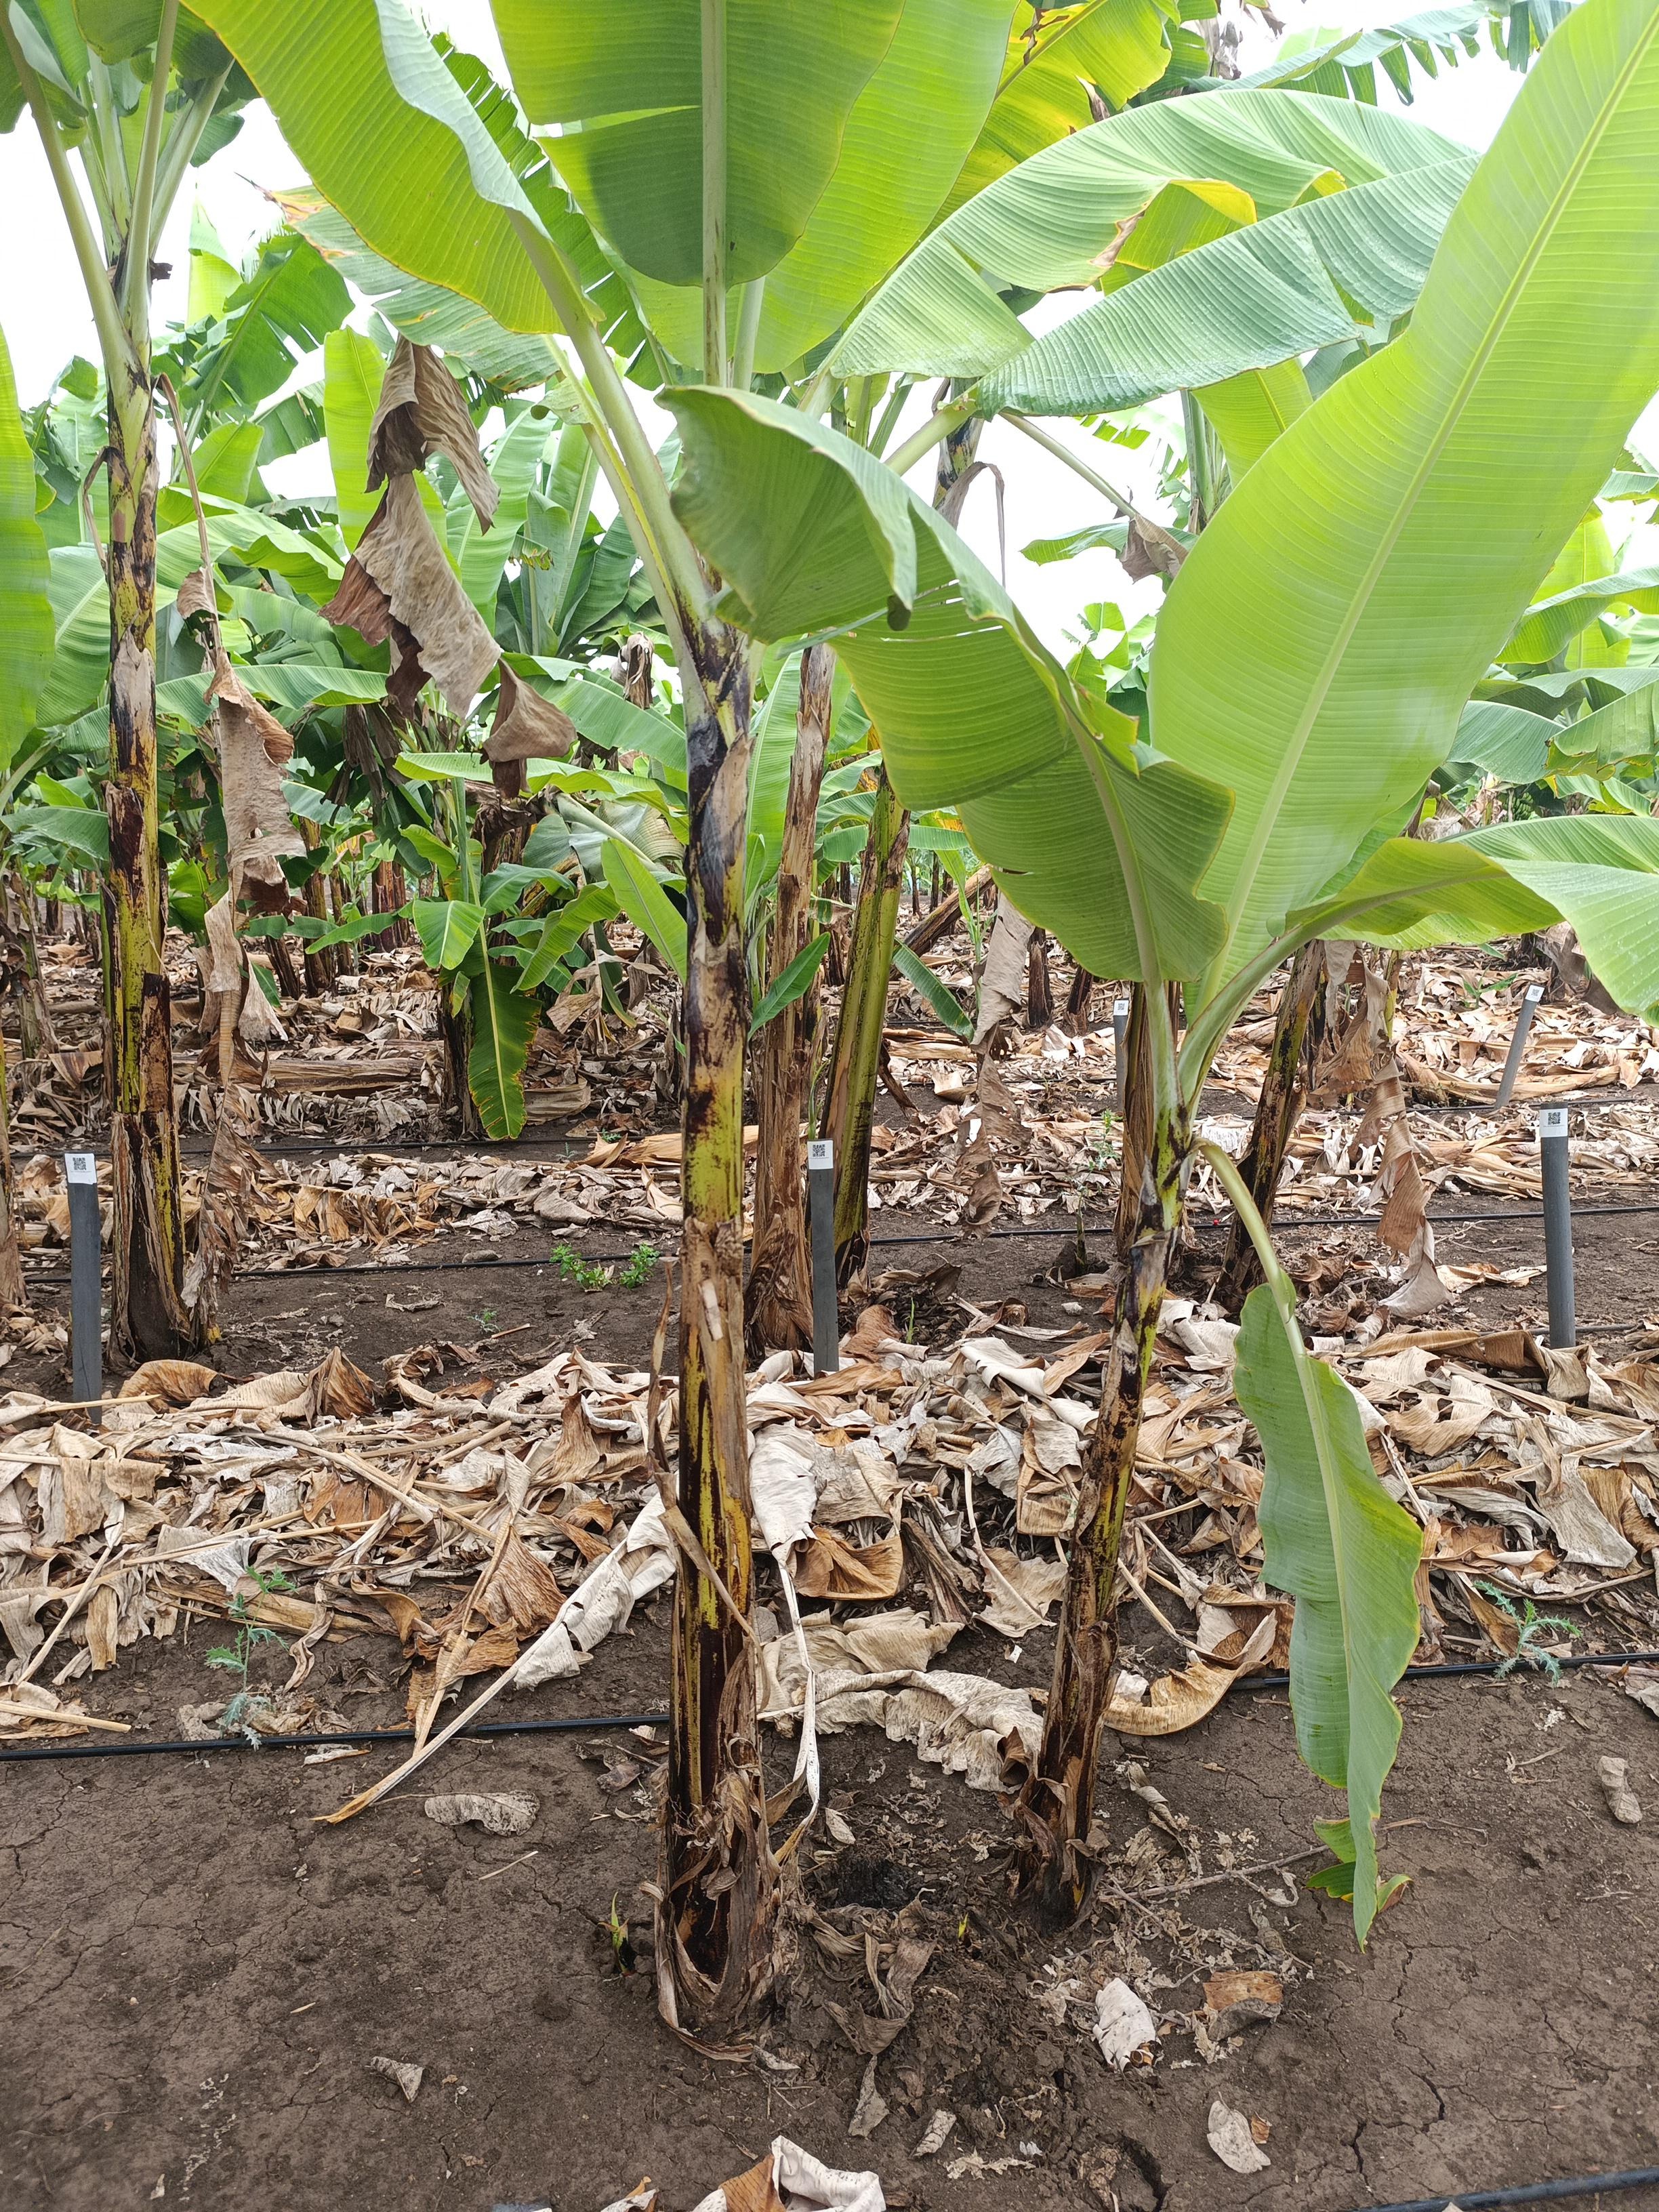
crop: banana
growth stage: vegetative
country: Tanzania
